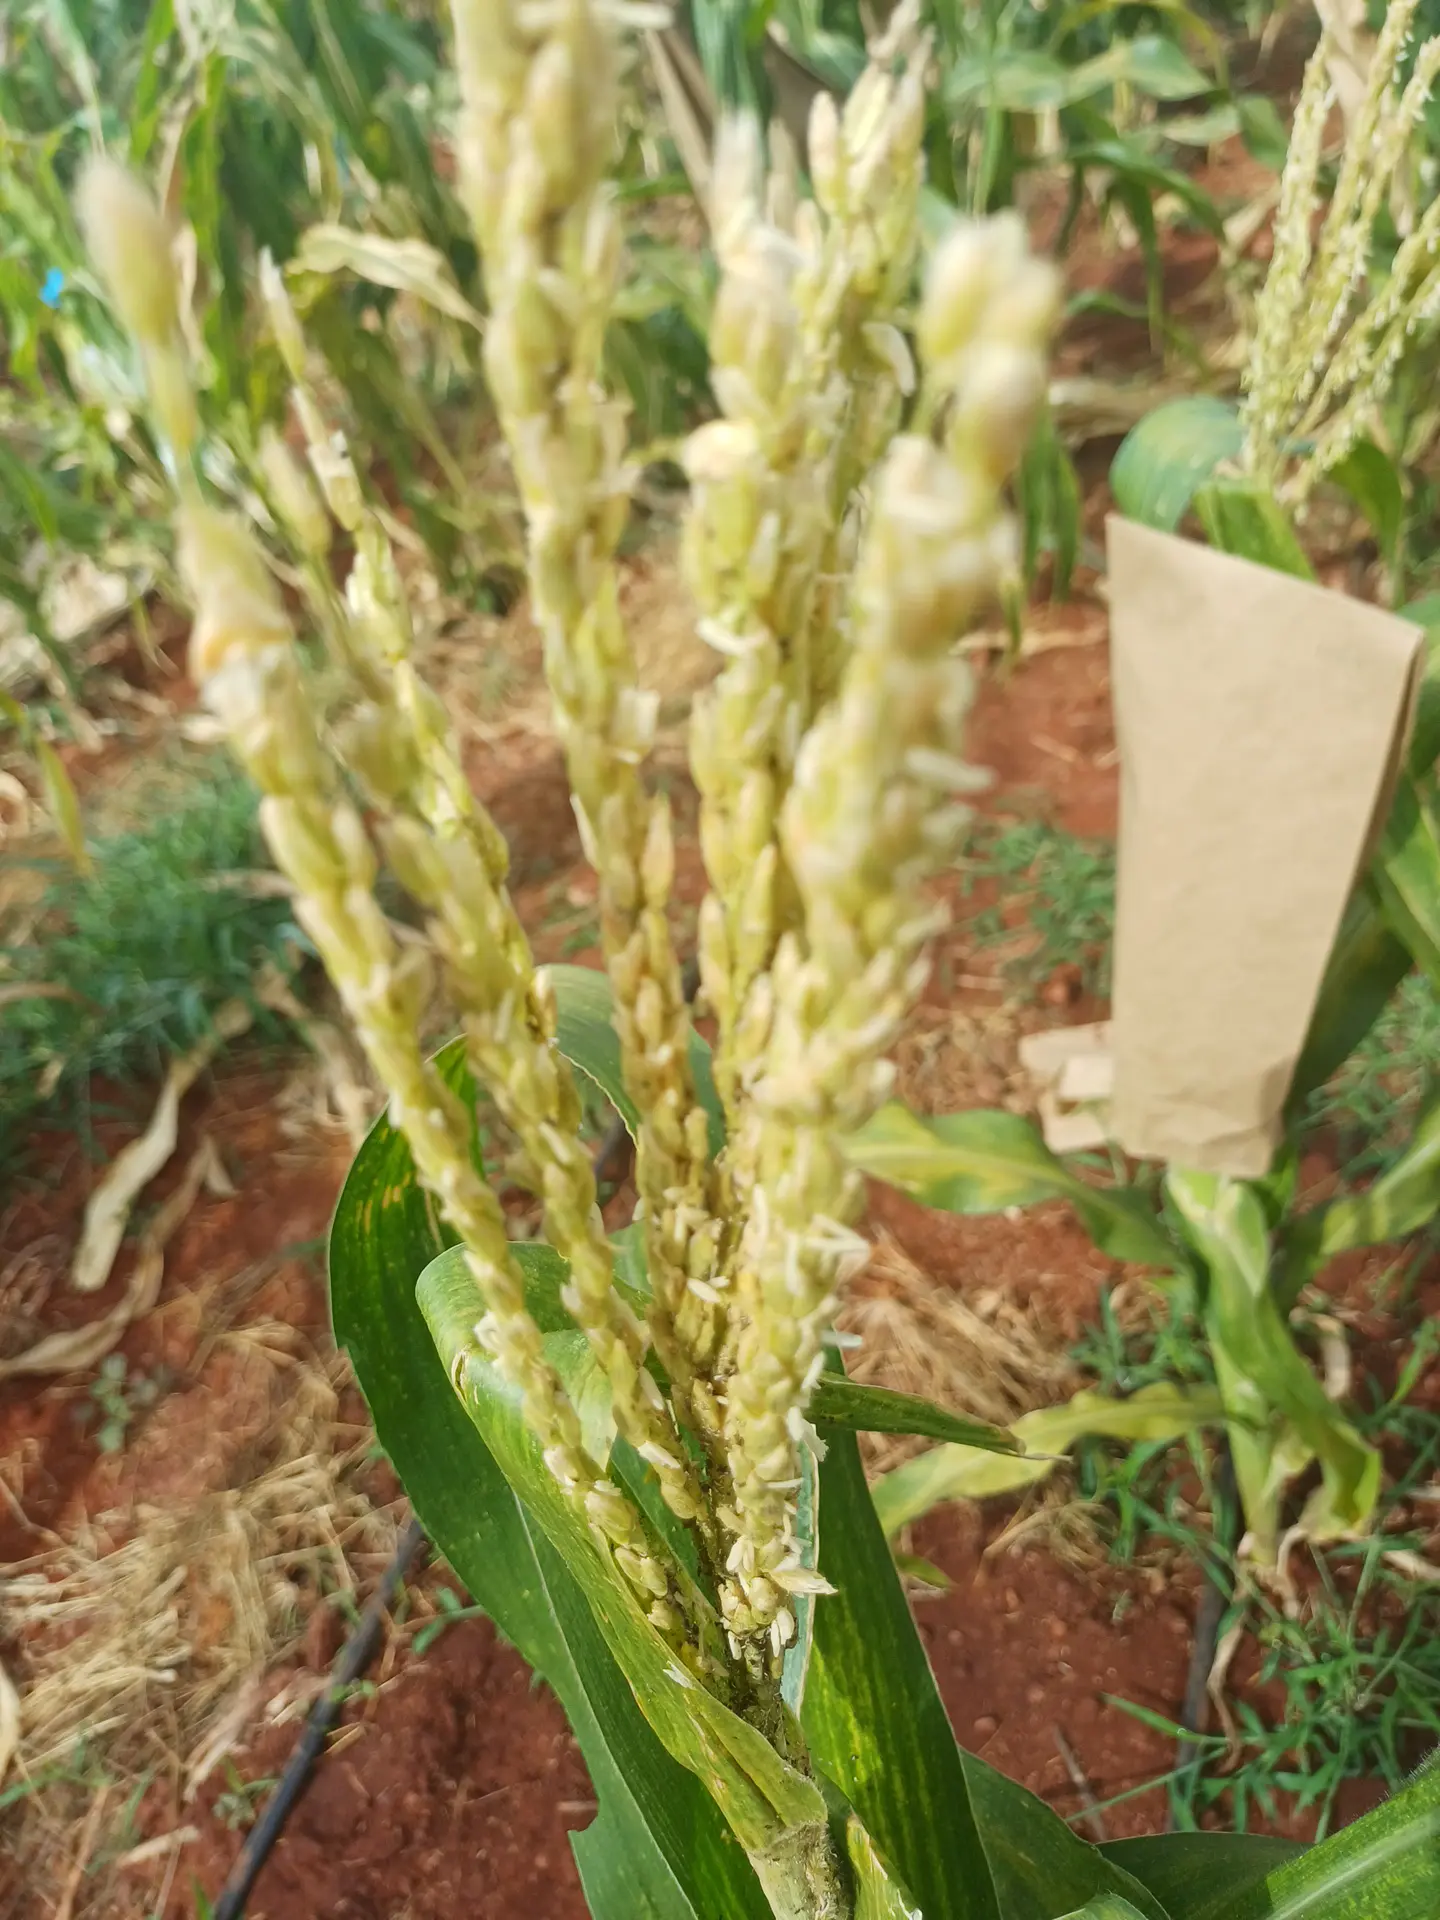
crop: maize
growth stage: flowering
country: Kenya
